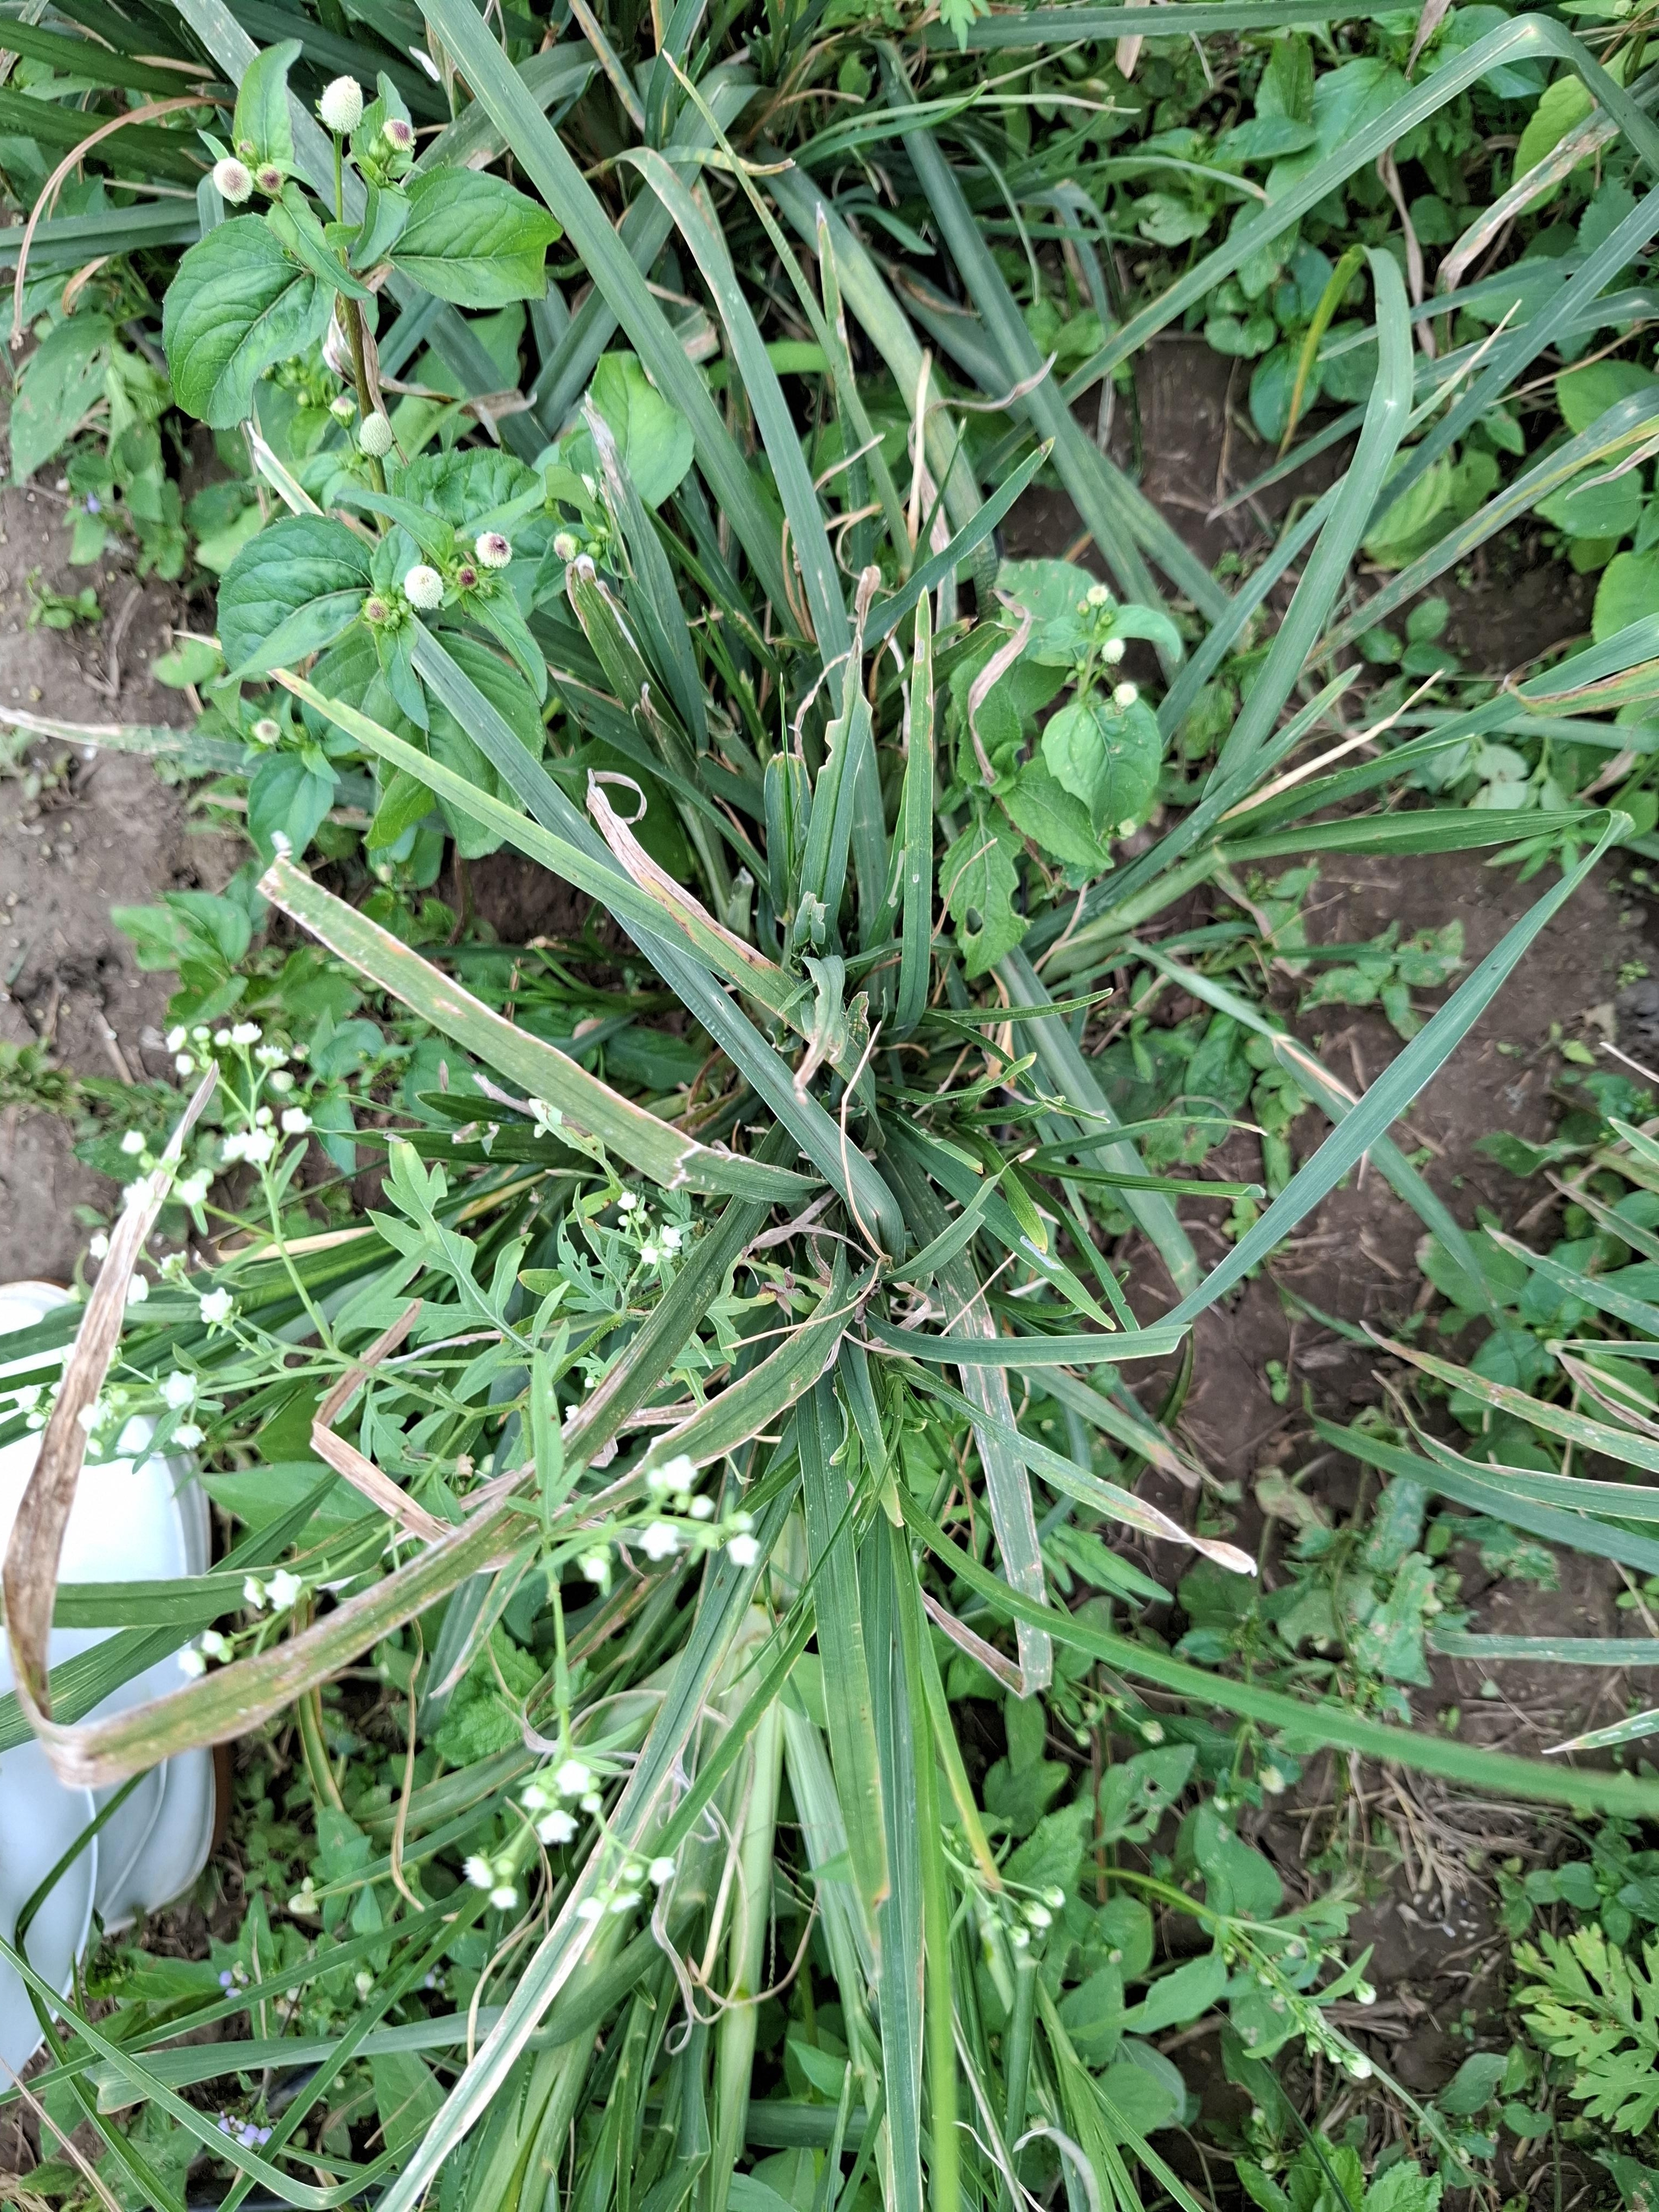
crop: sorghum
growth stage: harvest maturity
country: Tanzania
